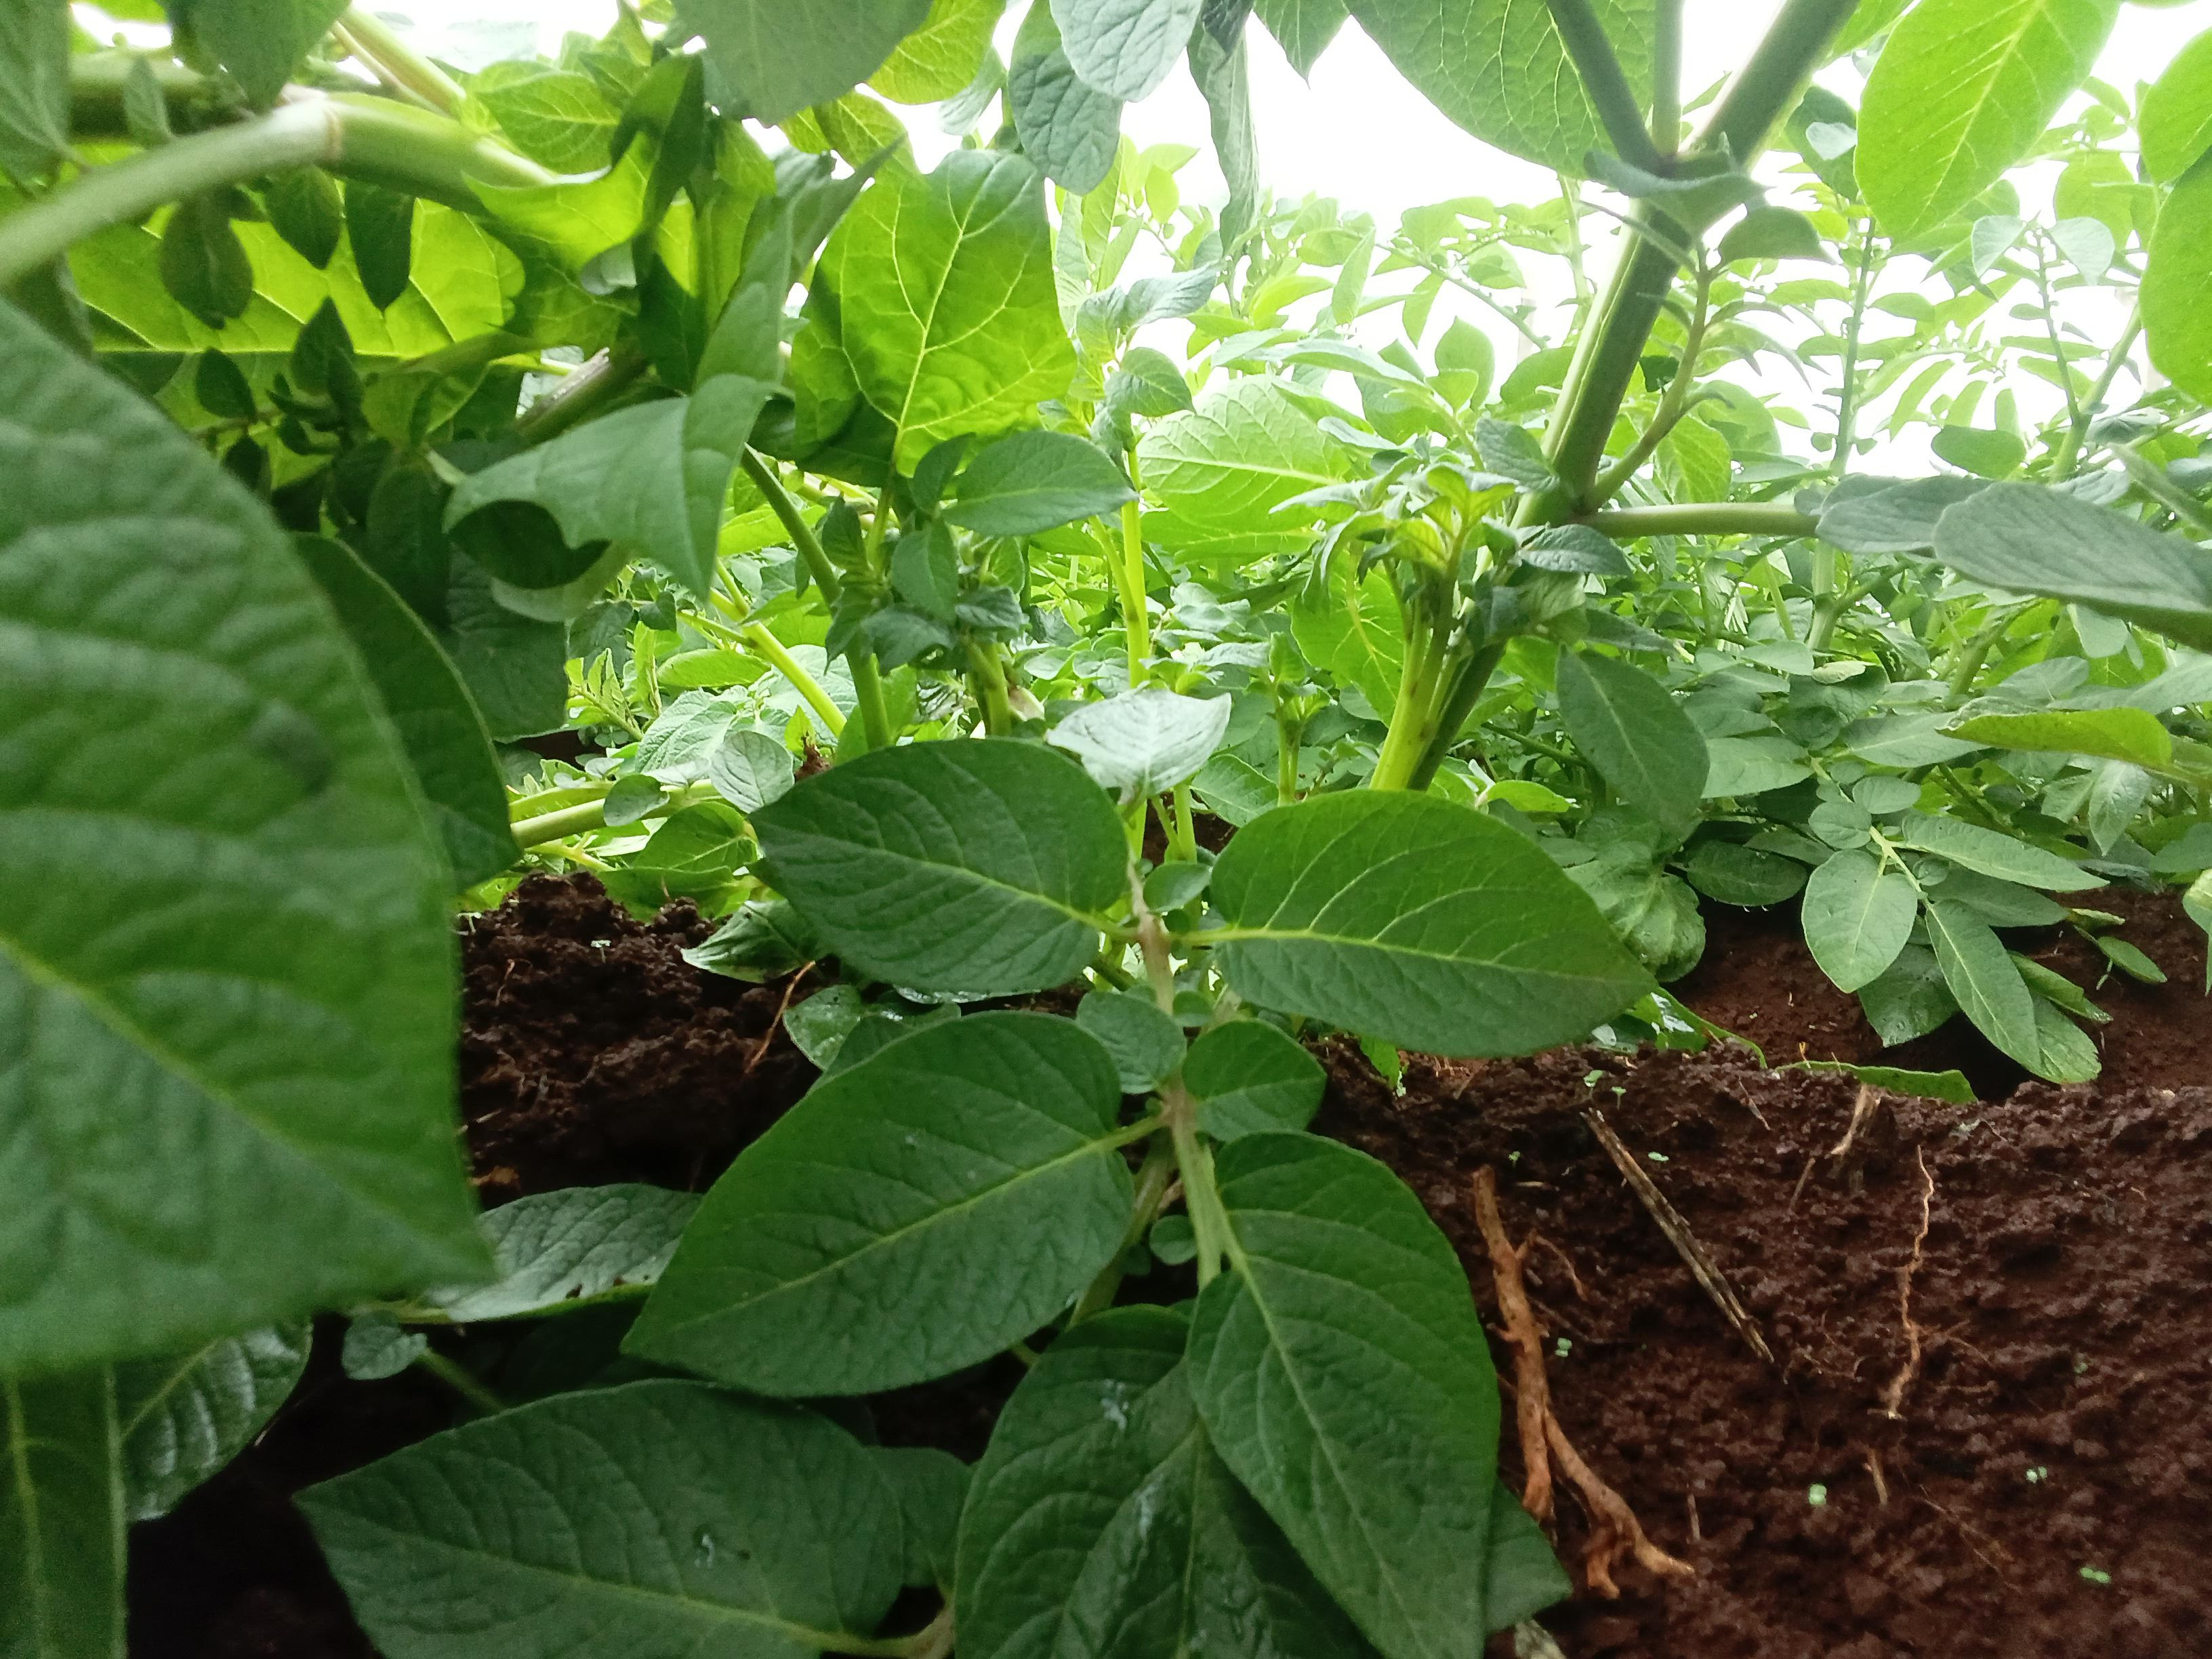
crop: potato
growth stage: vegetative
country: Kenya
